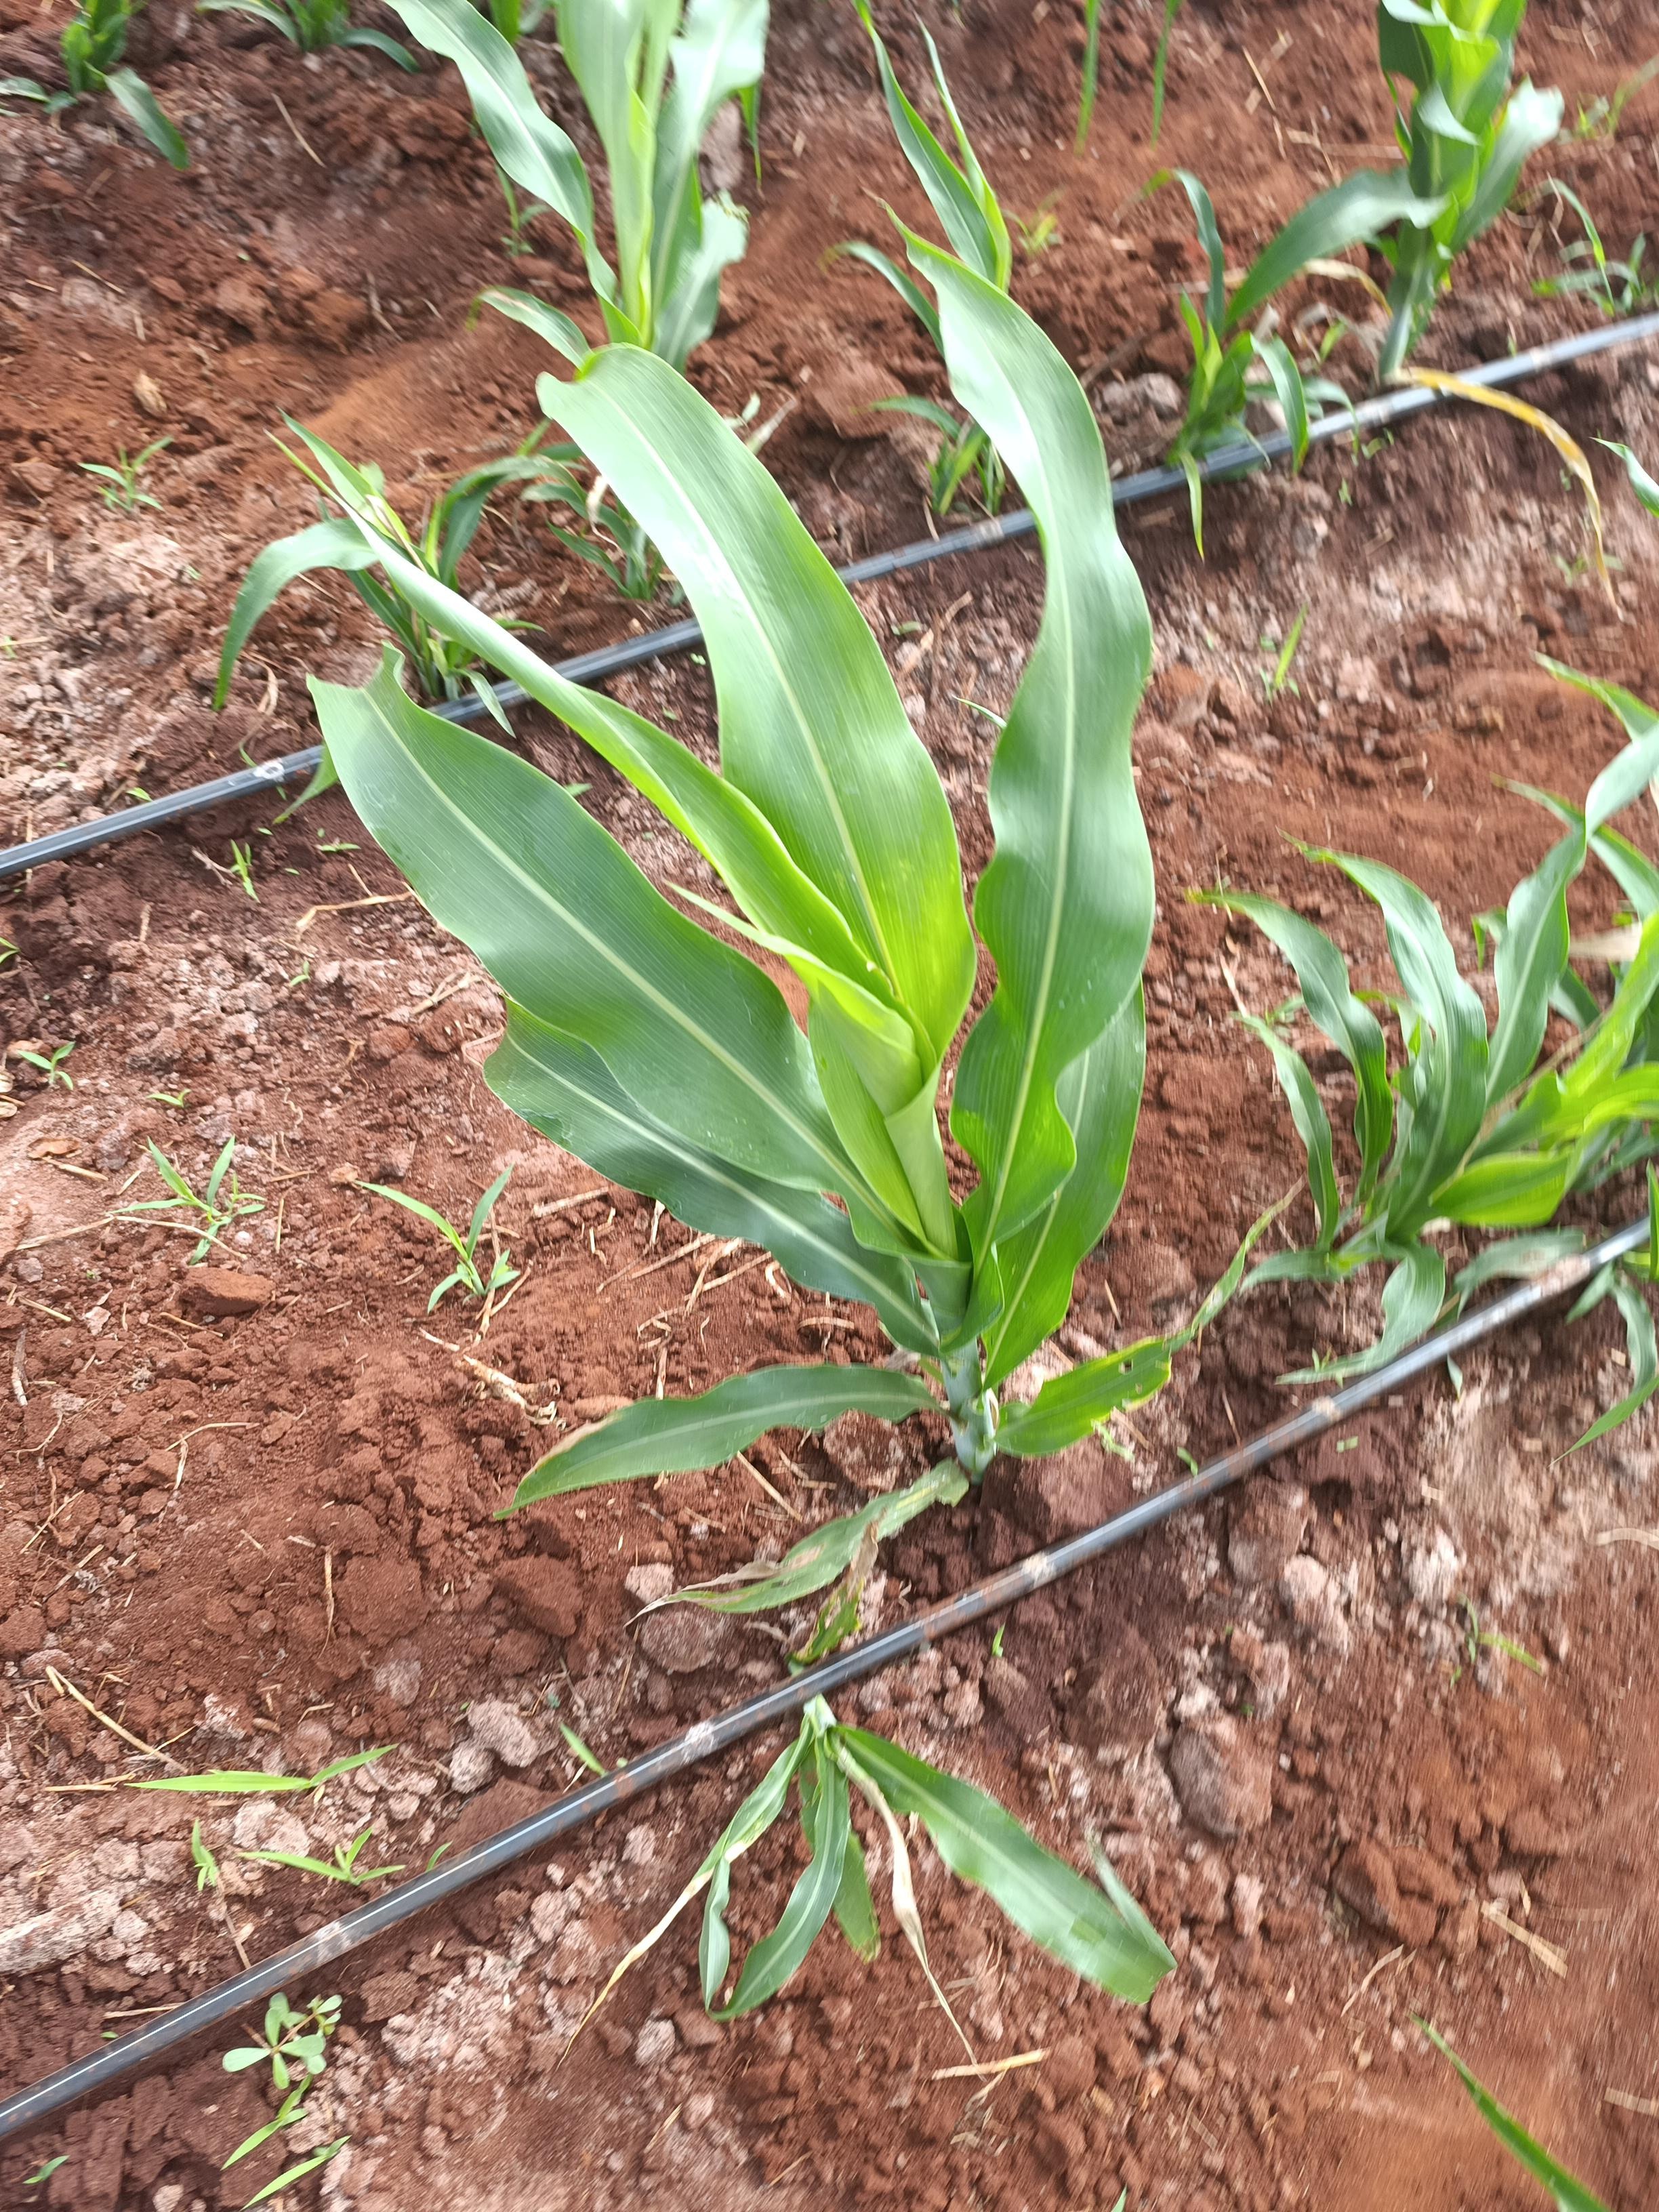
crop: sorghum
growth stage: elongation stem
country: Kenya
